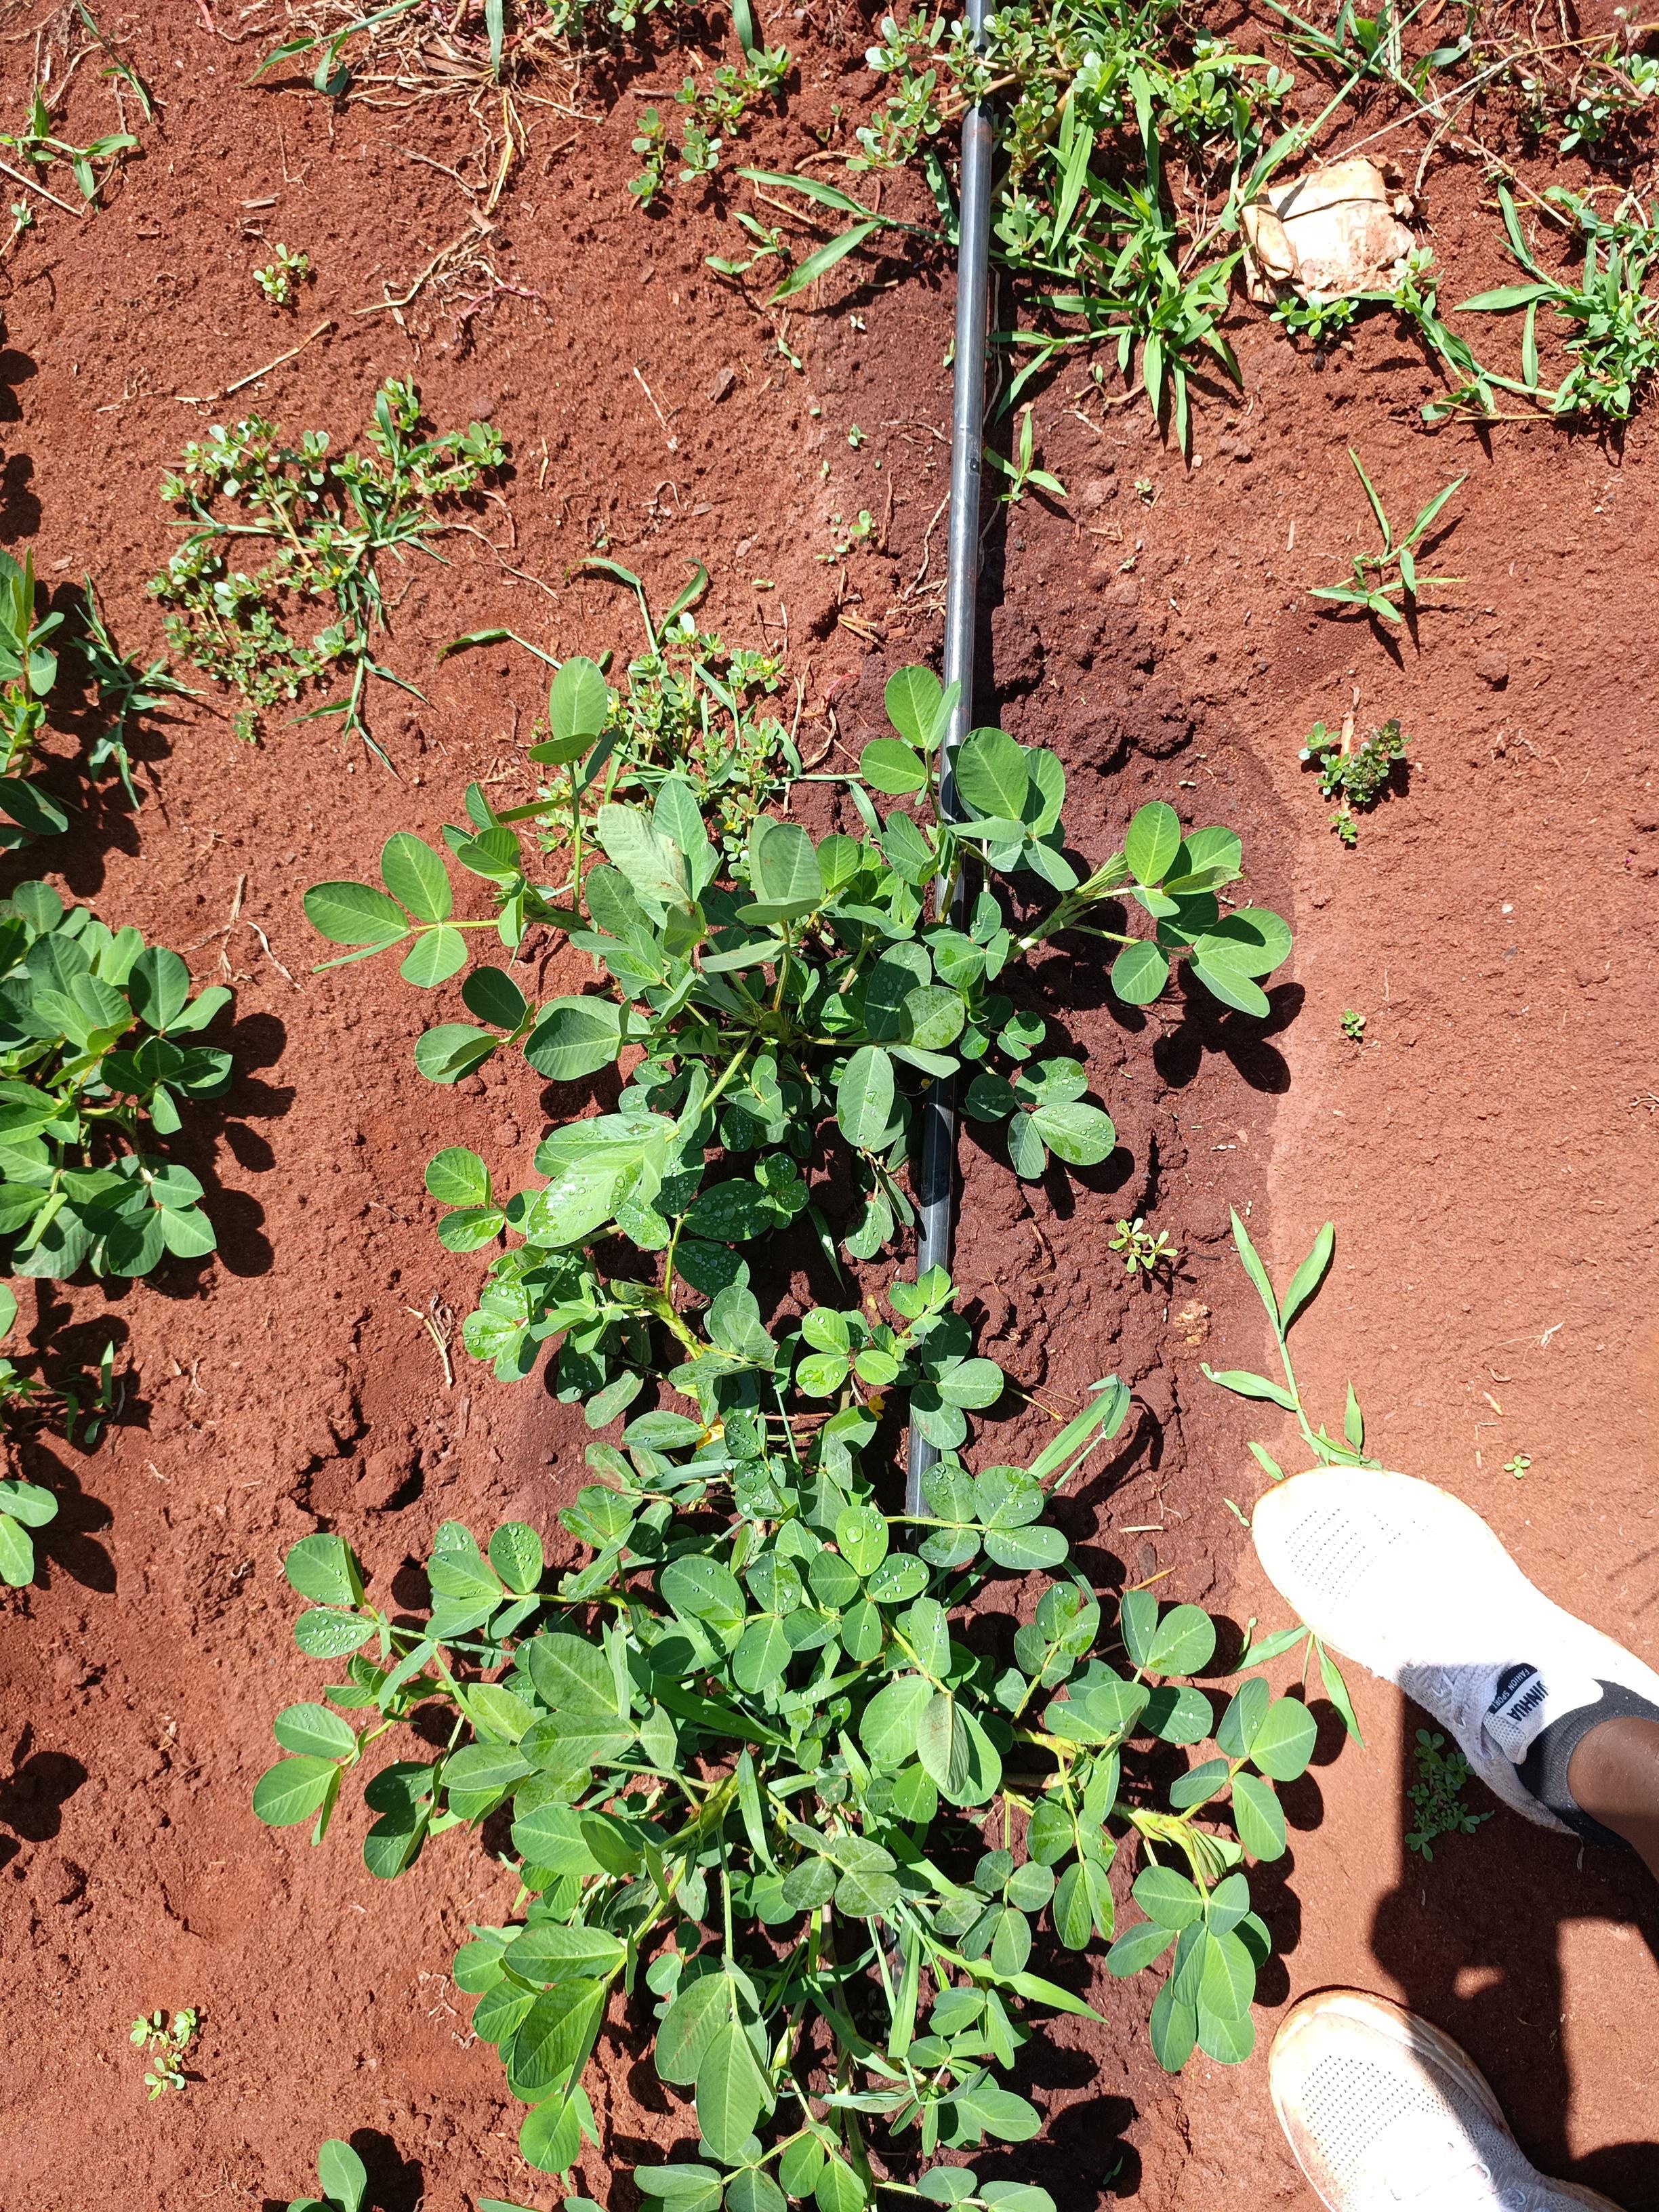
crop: groundnut
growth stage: flowering
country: Kenya
